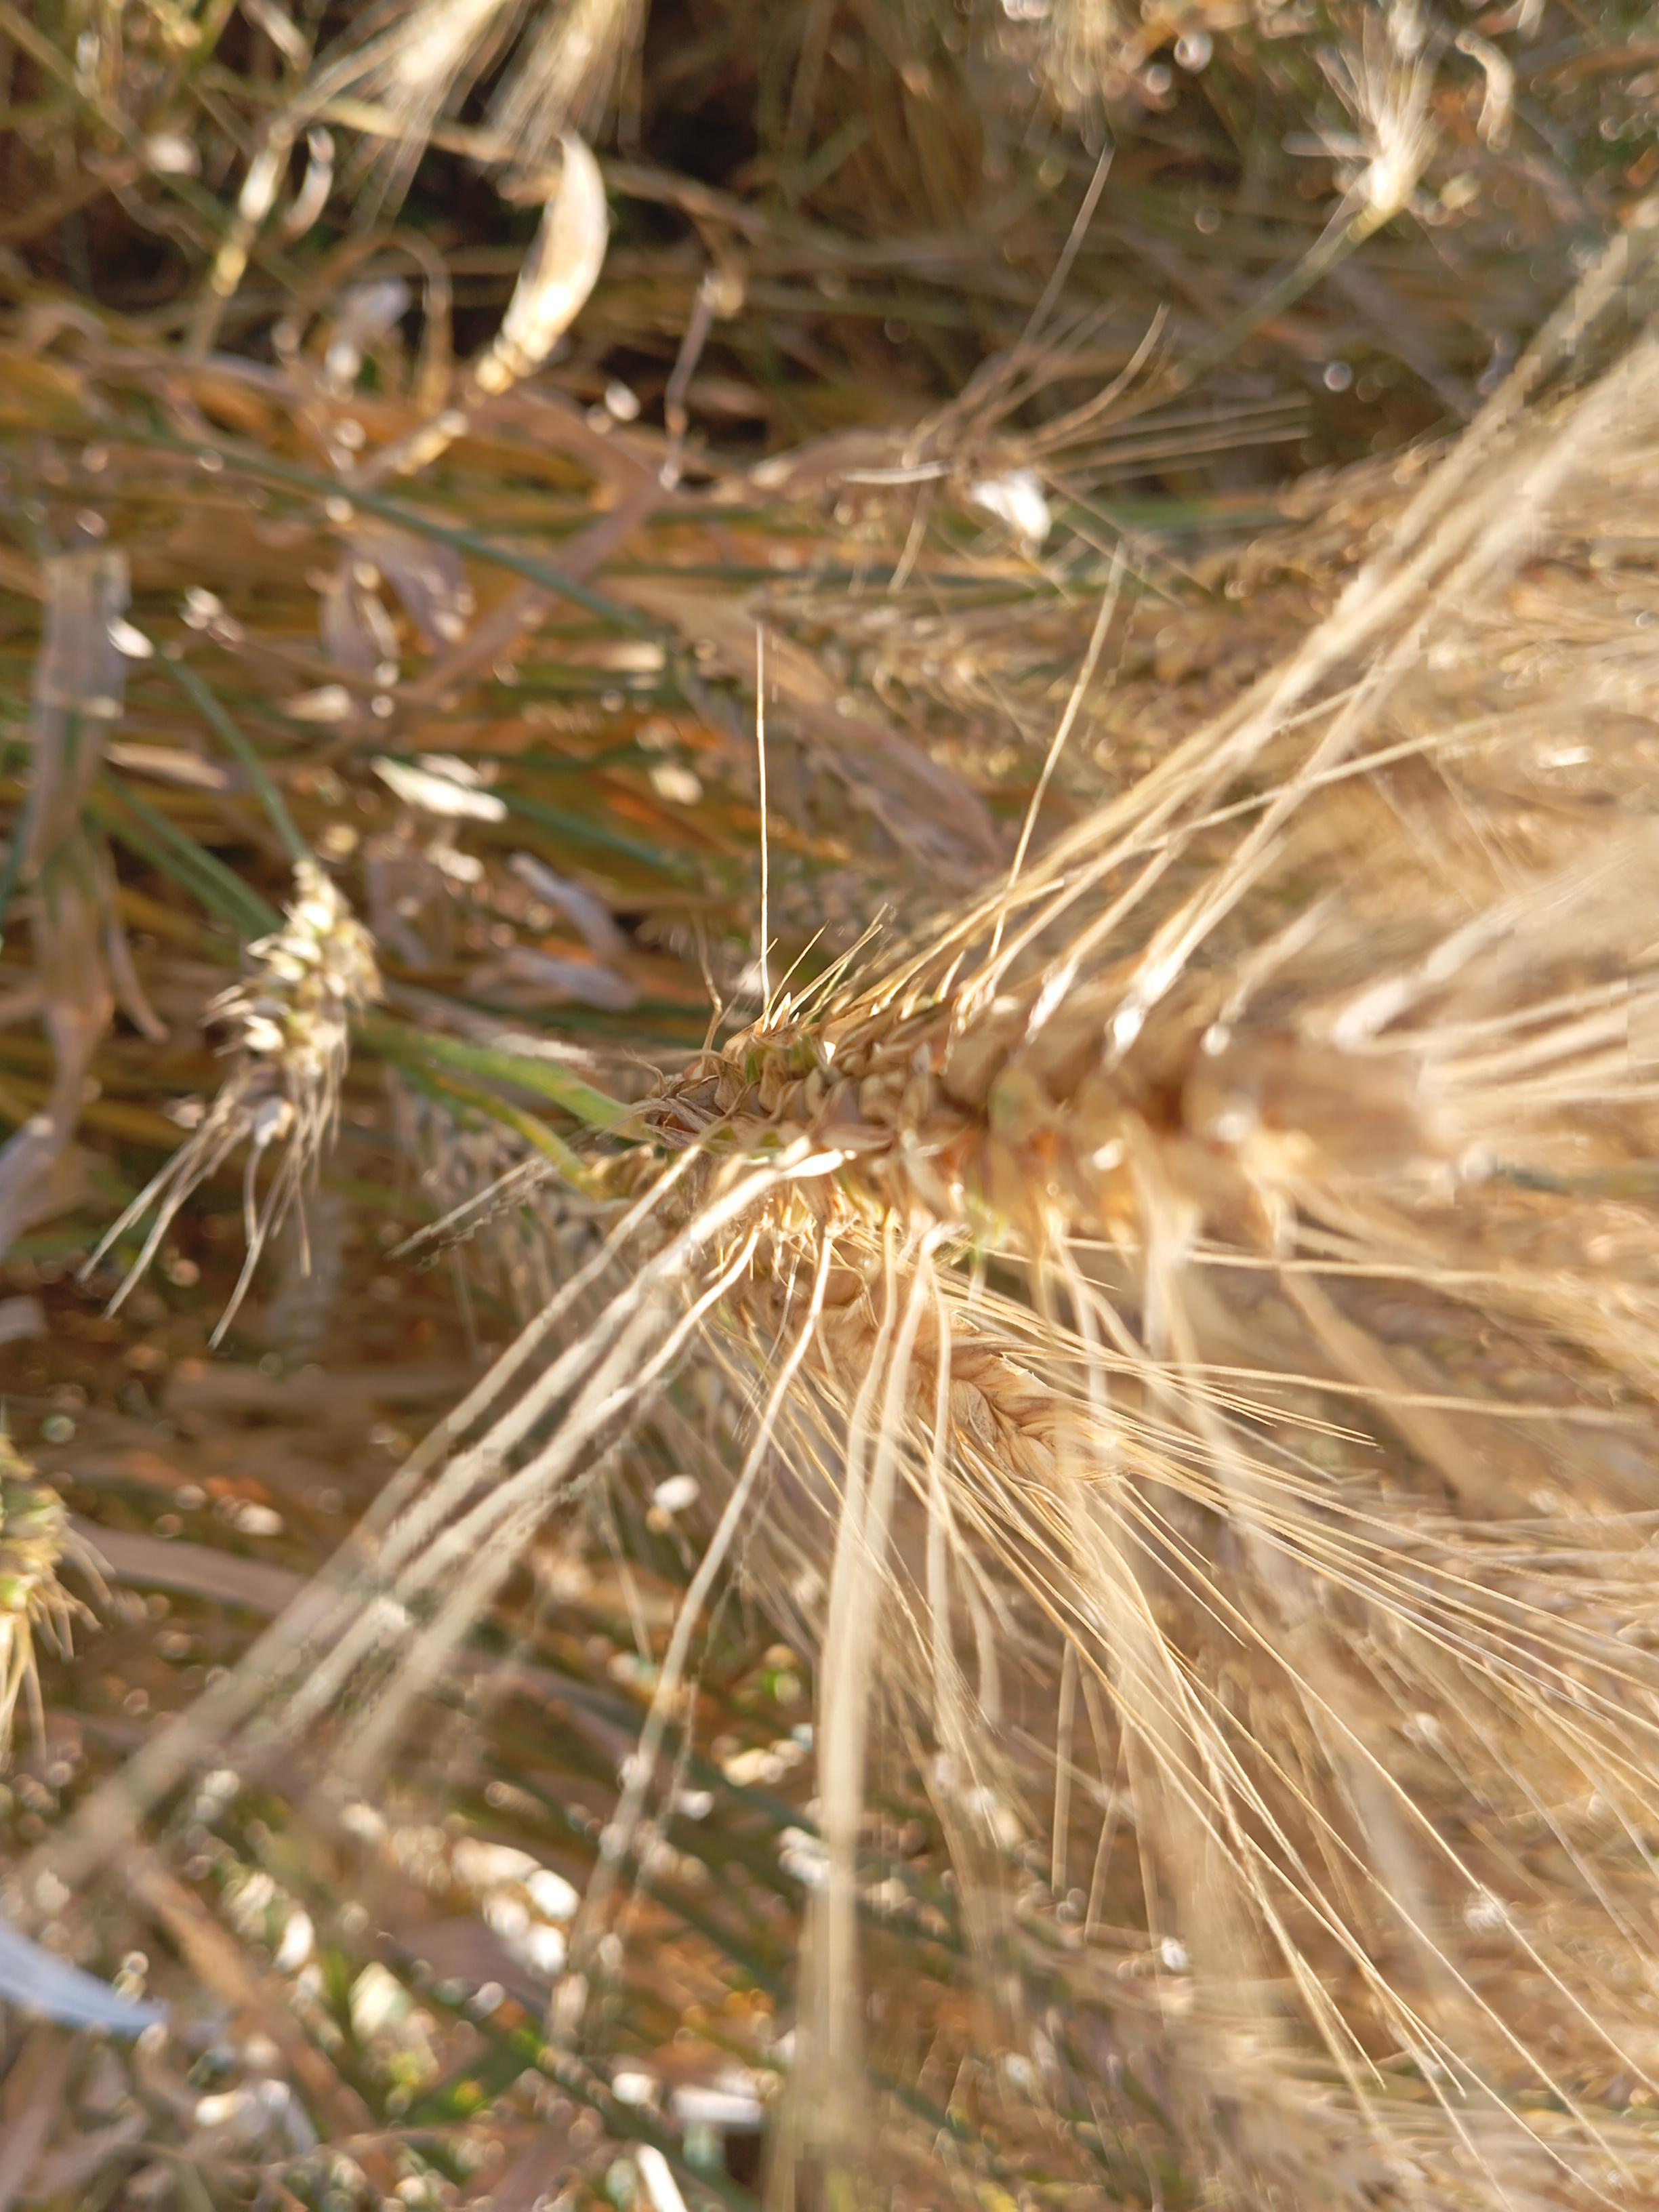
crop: wheat
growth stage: maturity
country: Kenya
